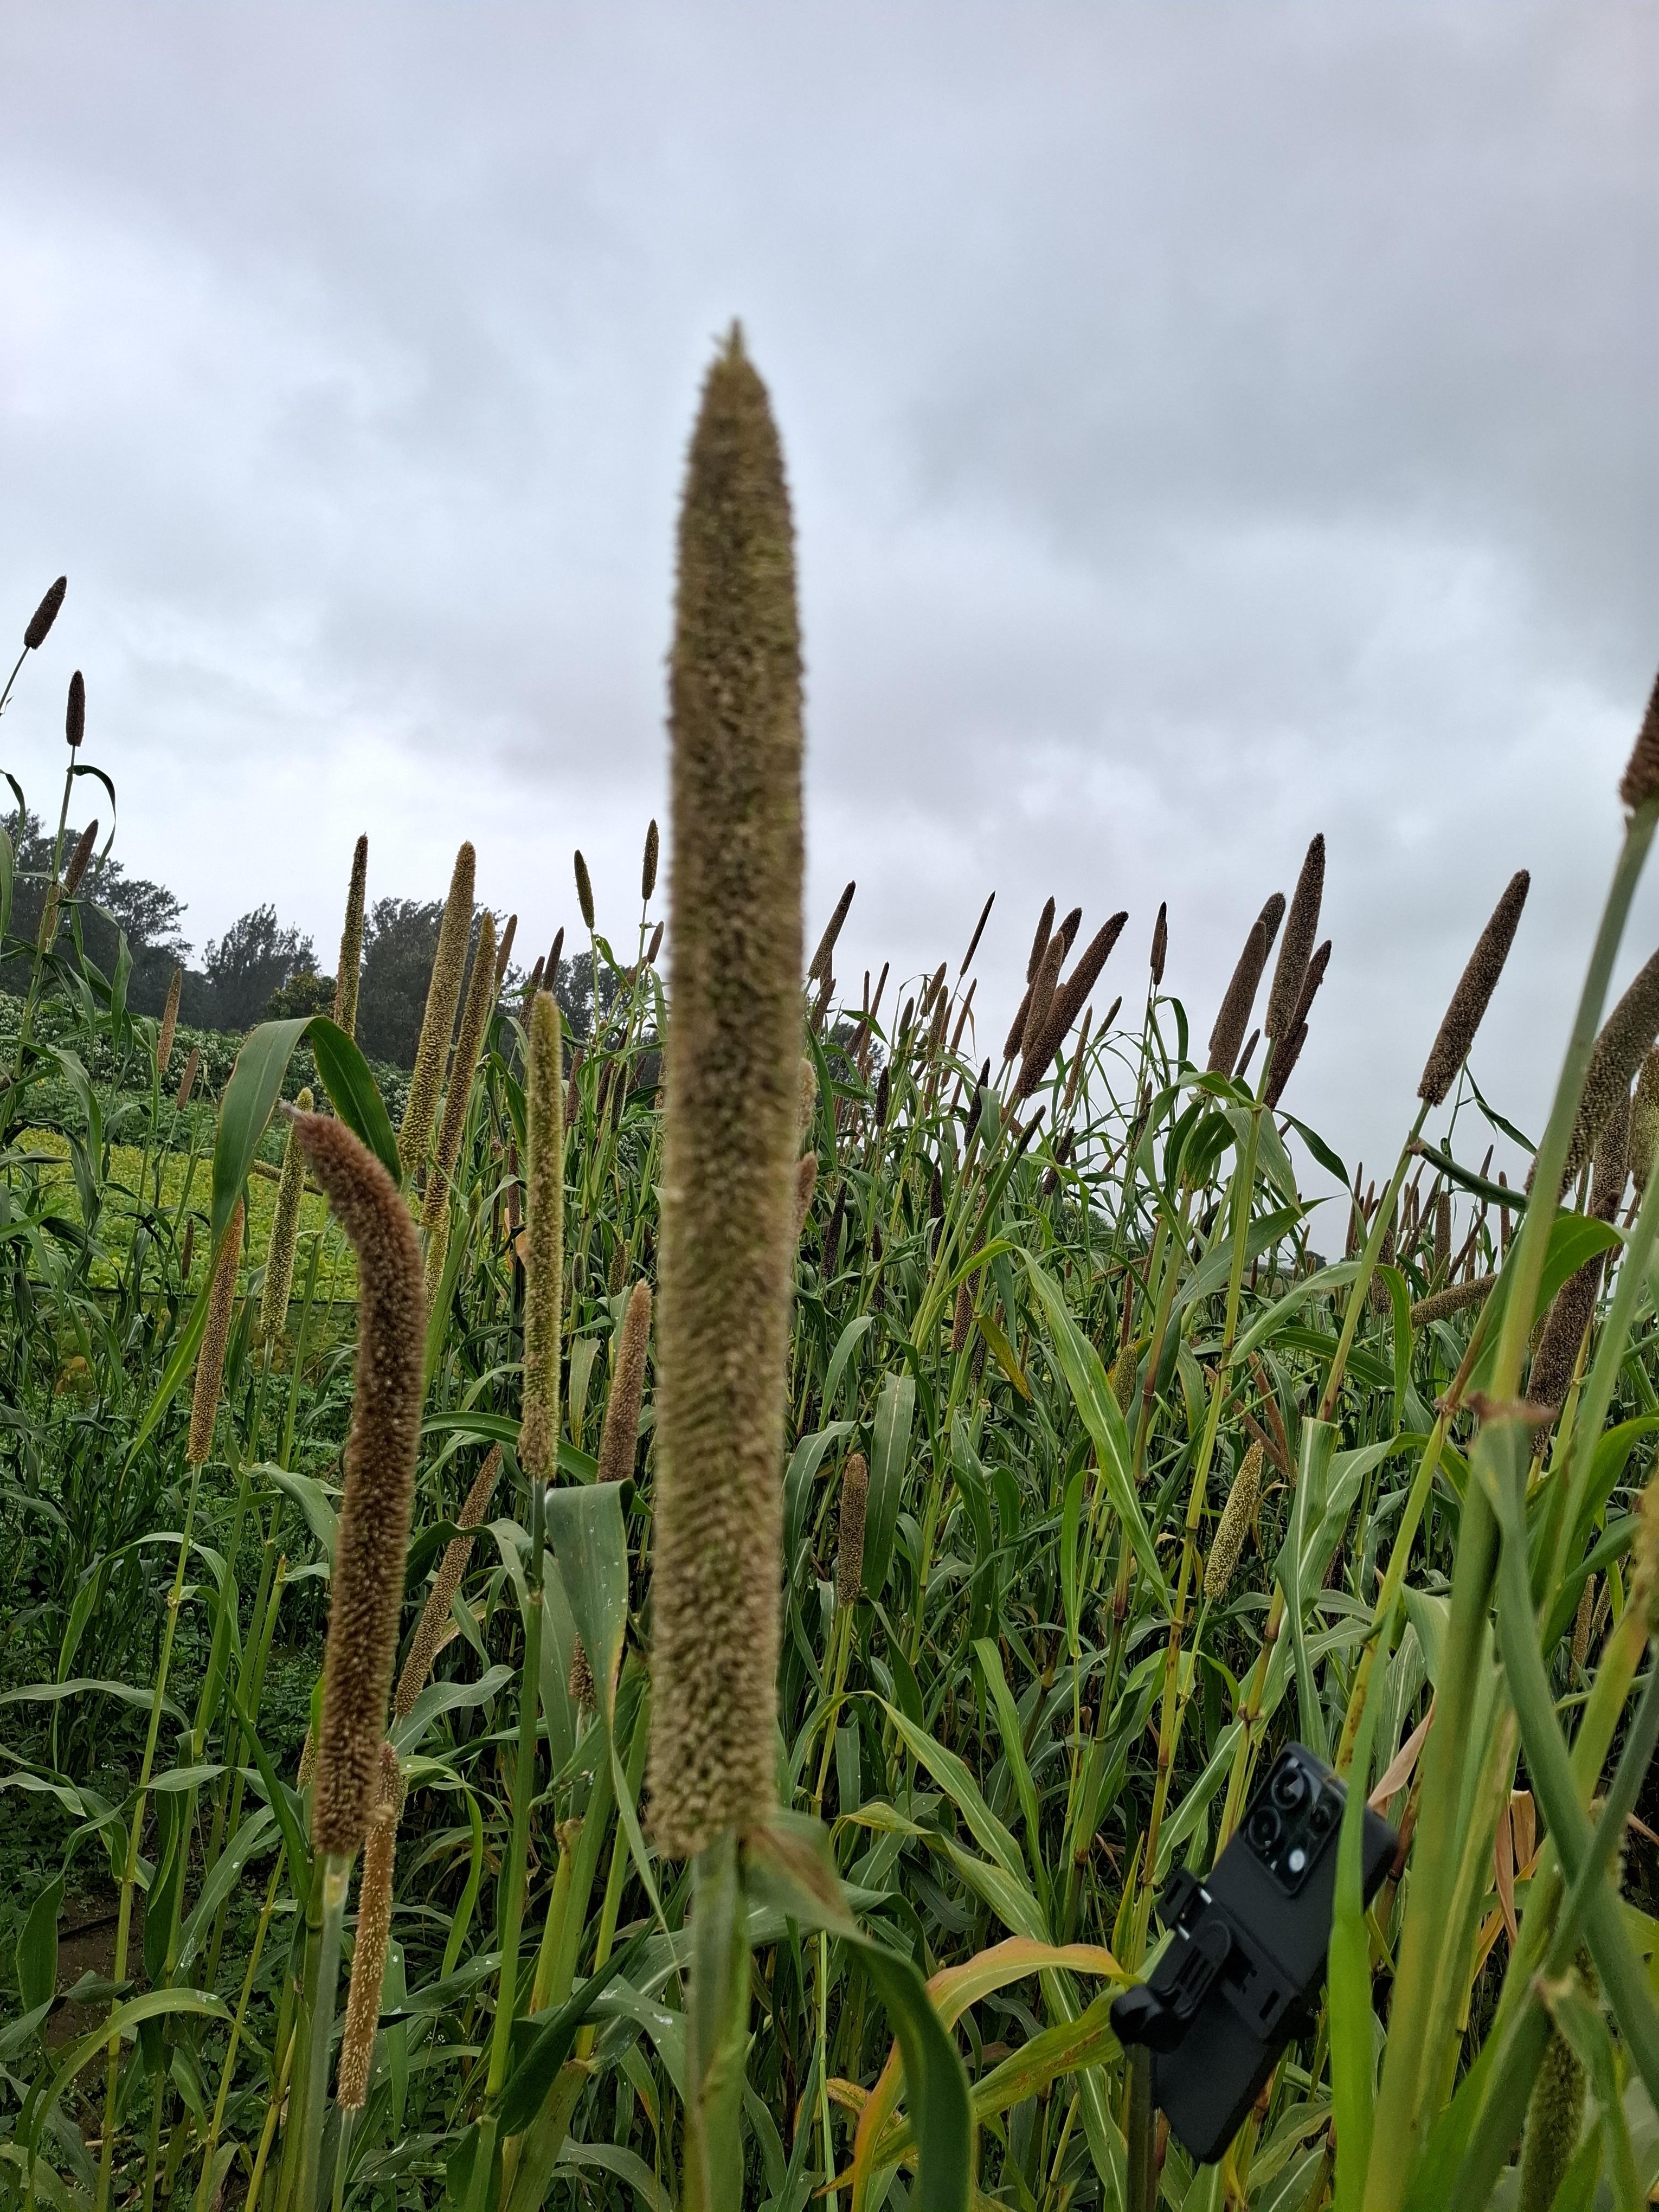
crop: sorghum
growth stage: harvest maturity
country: Tanzania
